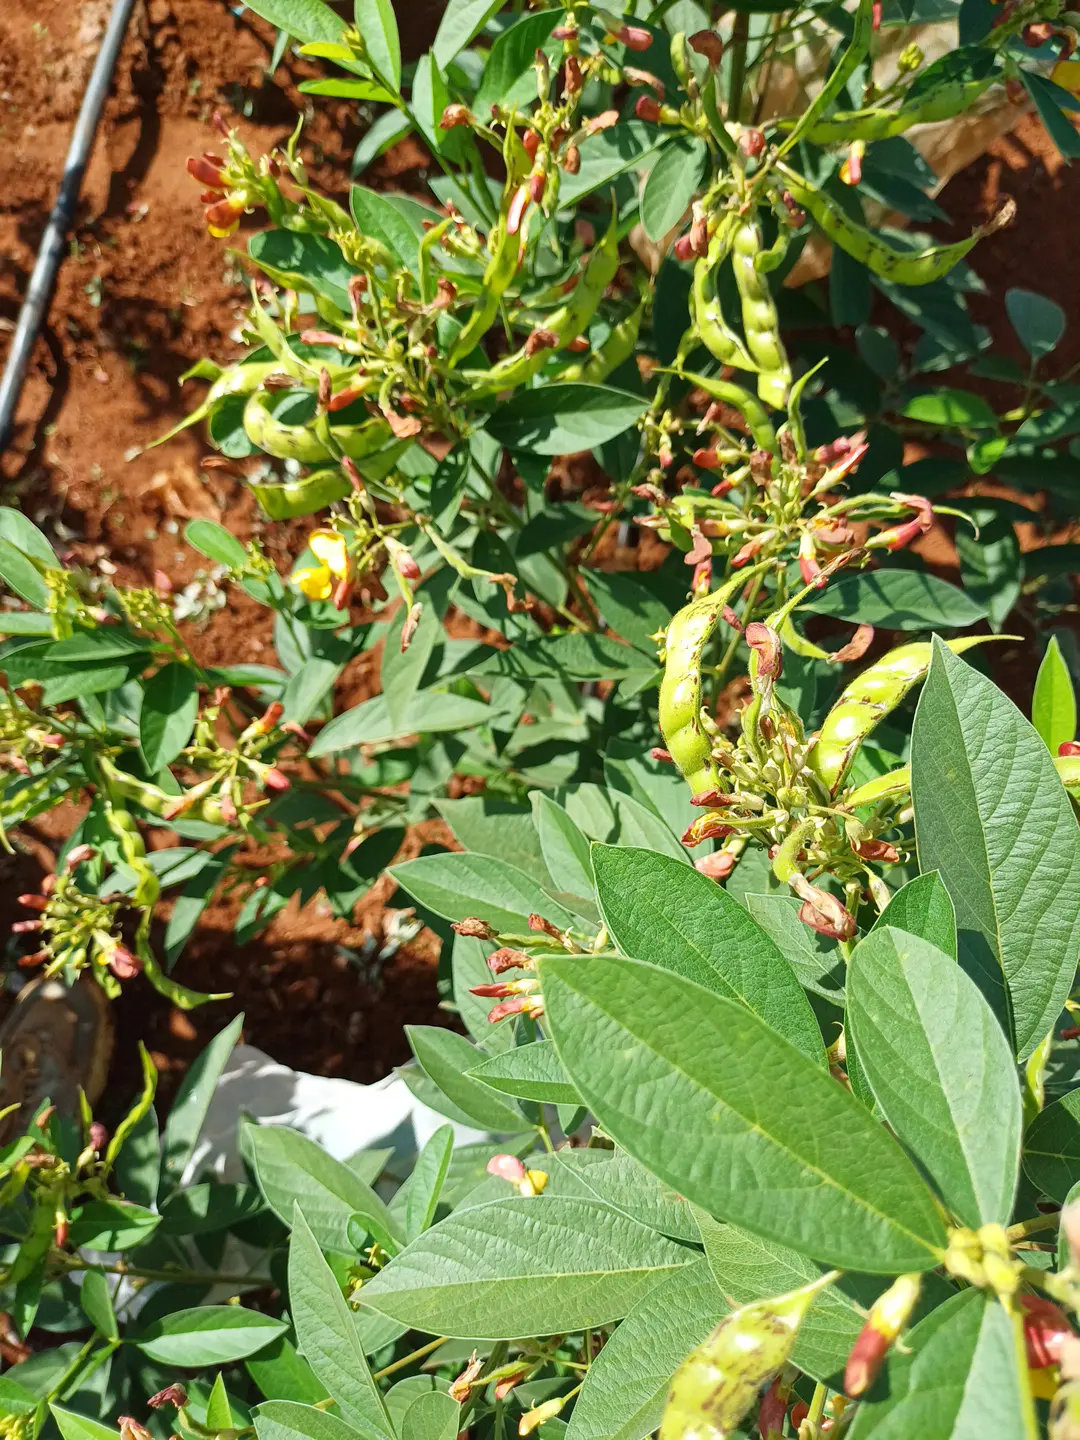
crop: pigeonpea
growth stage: development pod
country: Kenya
